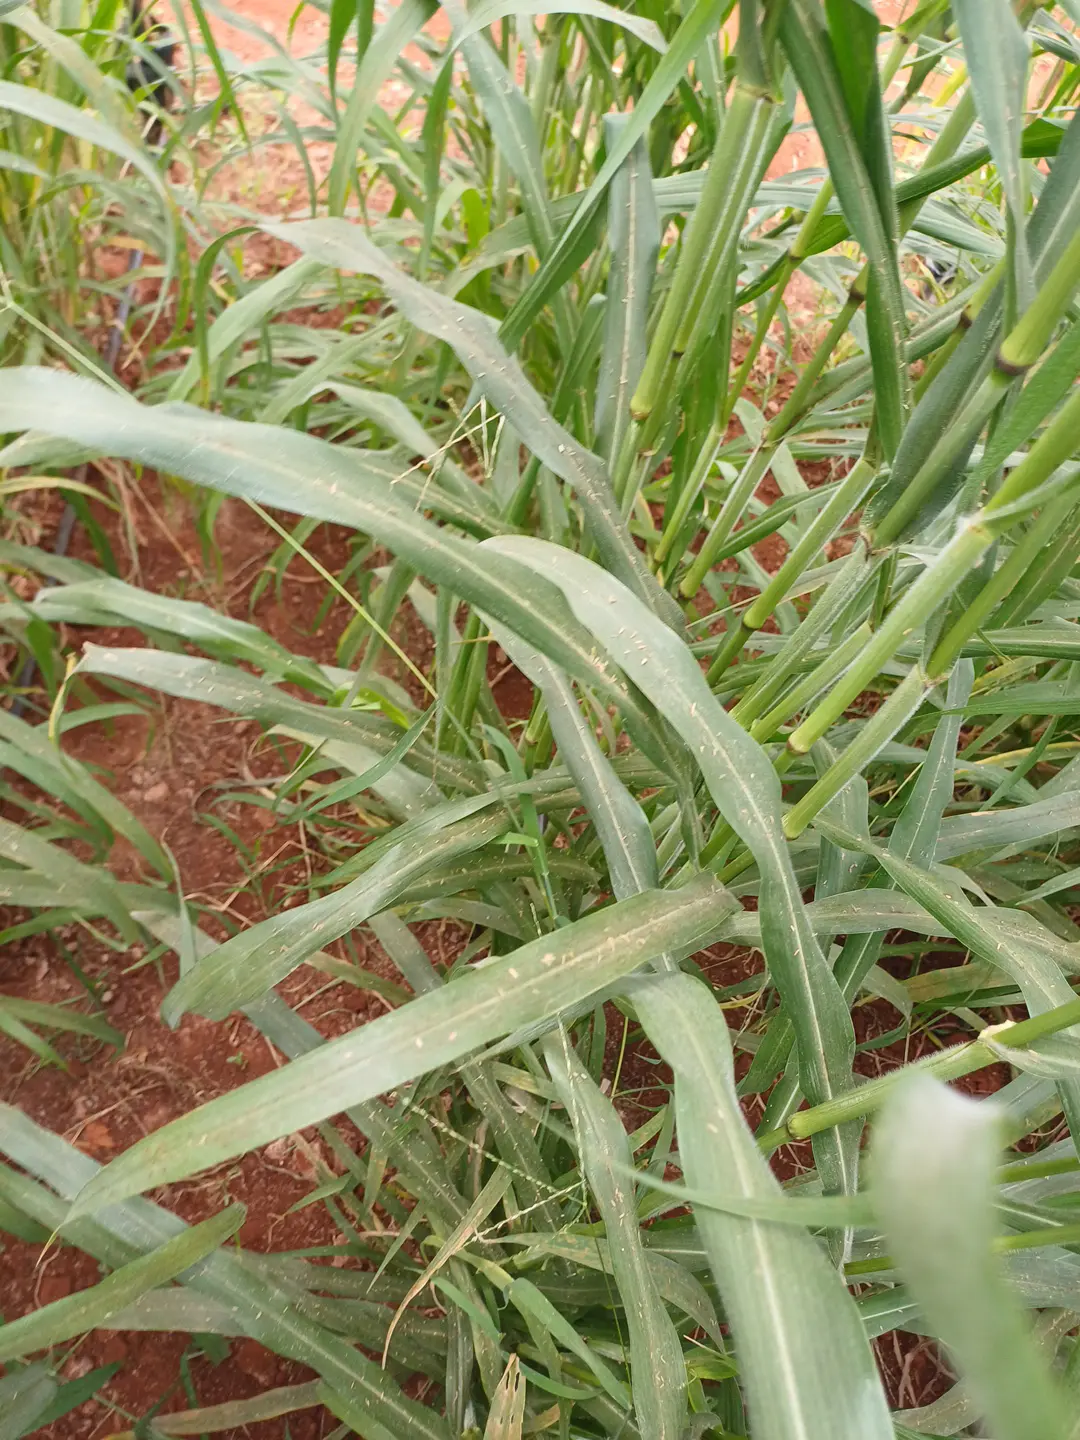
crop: pearl millet
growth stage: filling grain
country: Kenya
